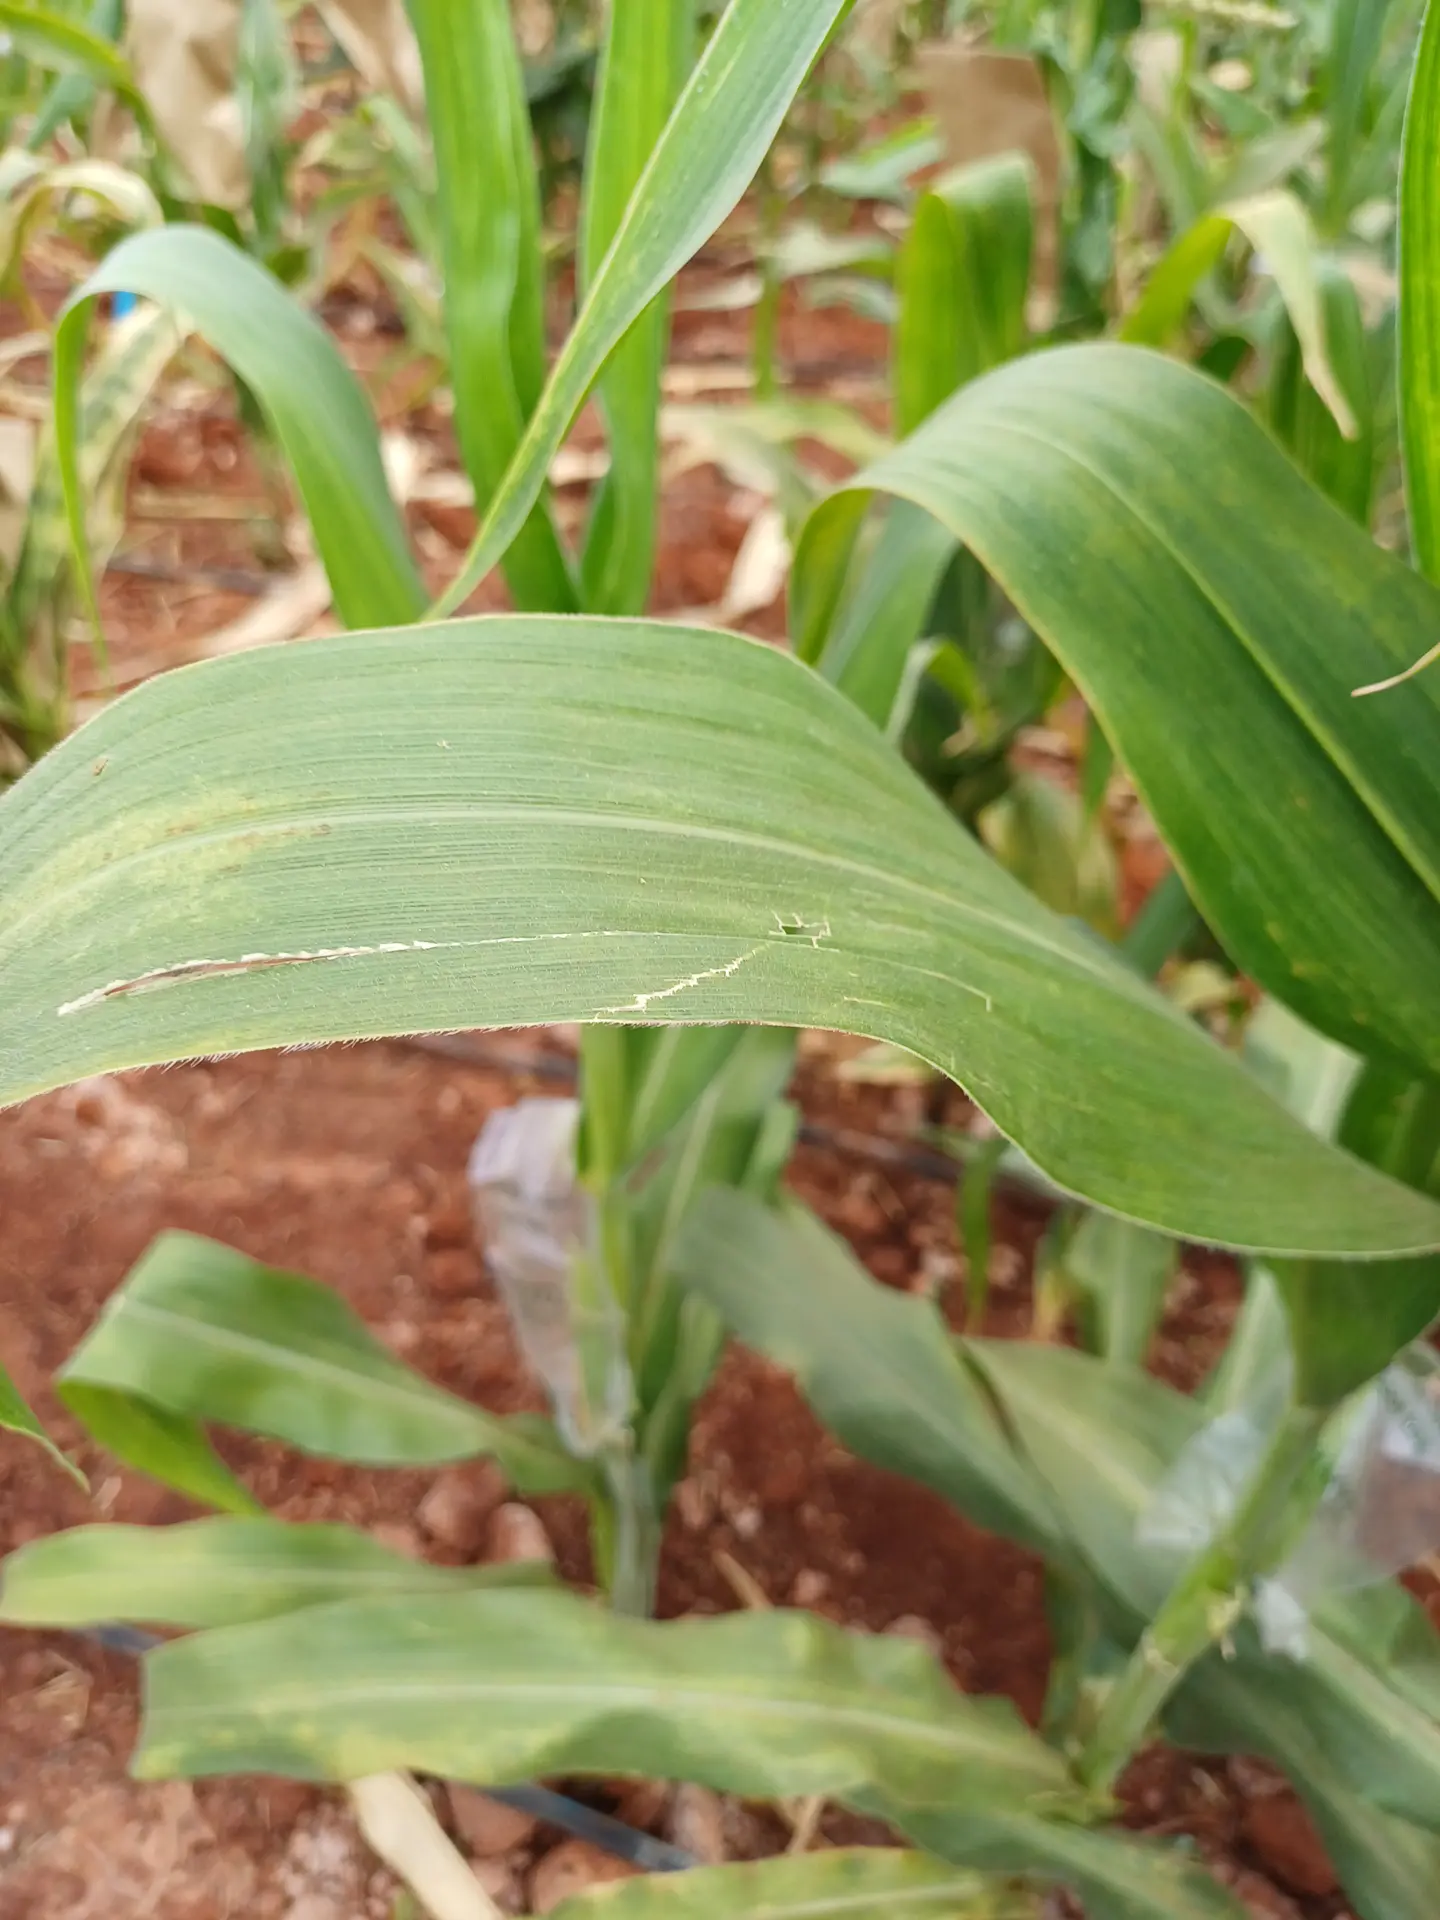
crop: maize
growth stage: flowering
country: Kenya
